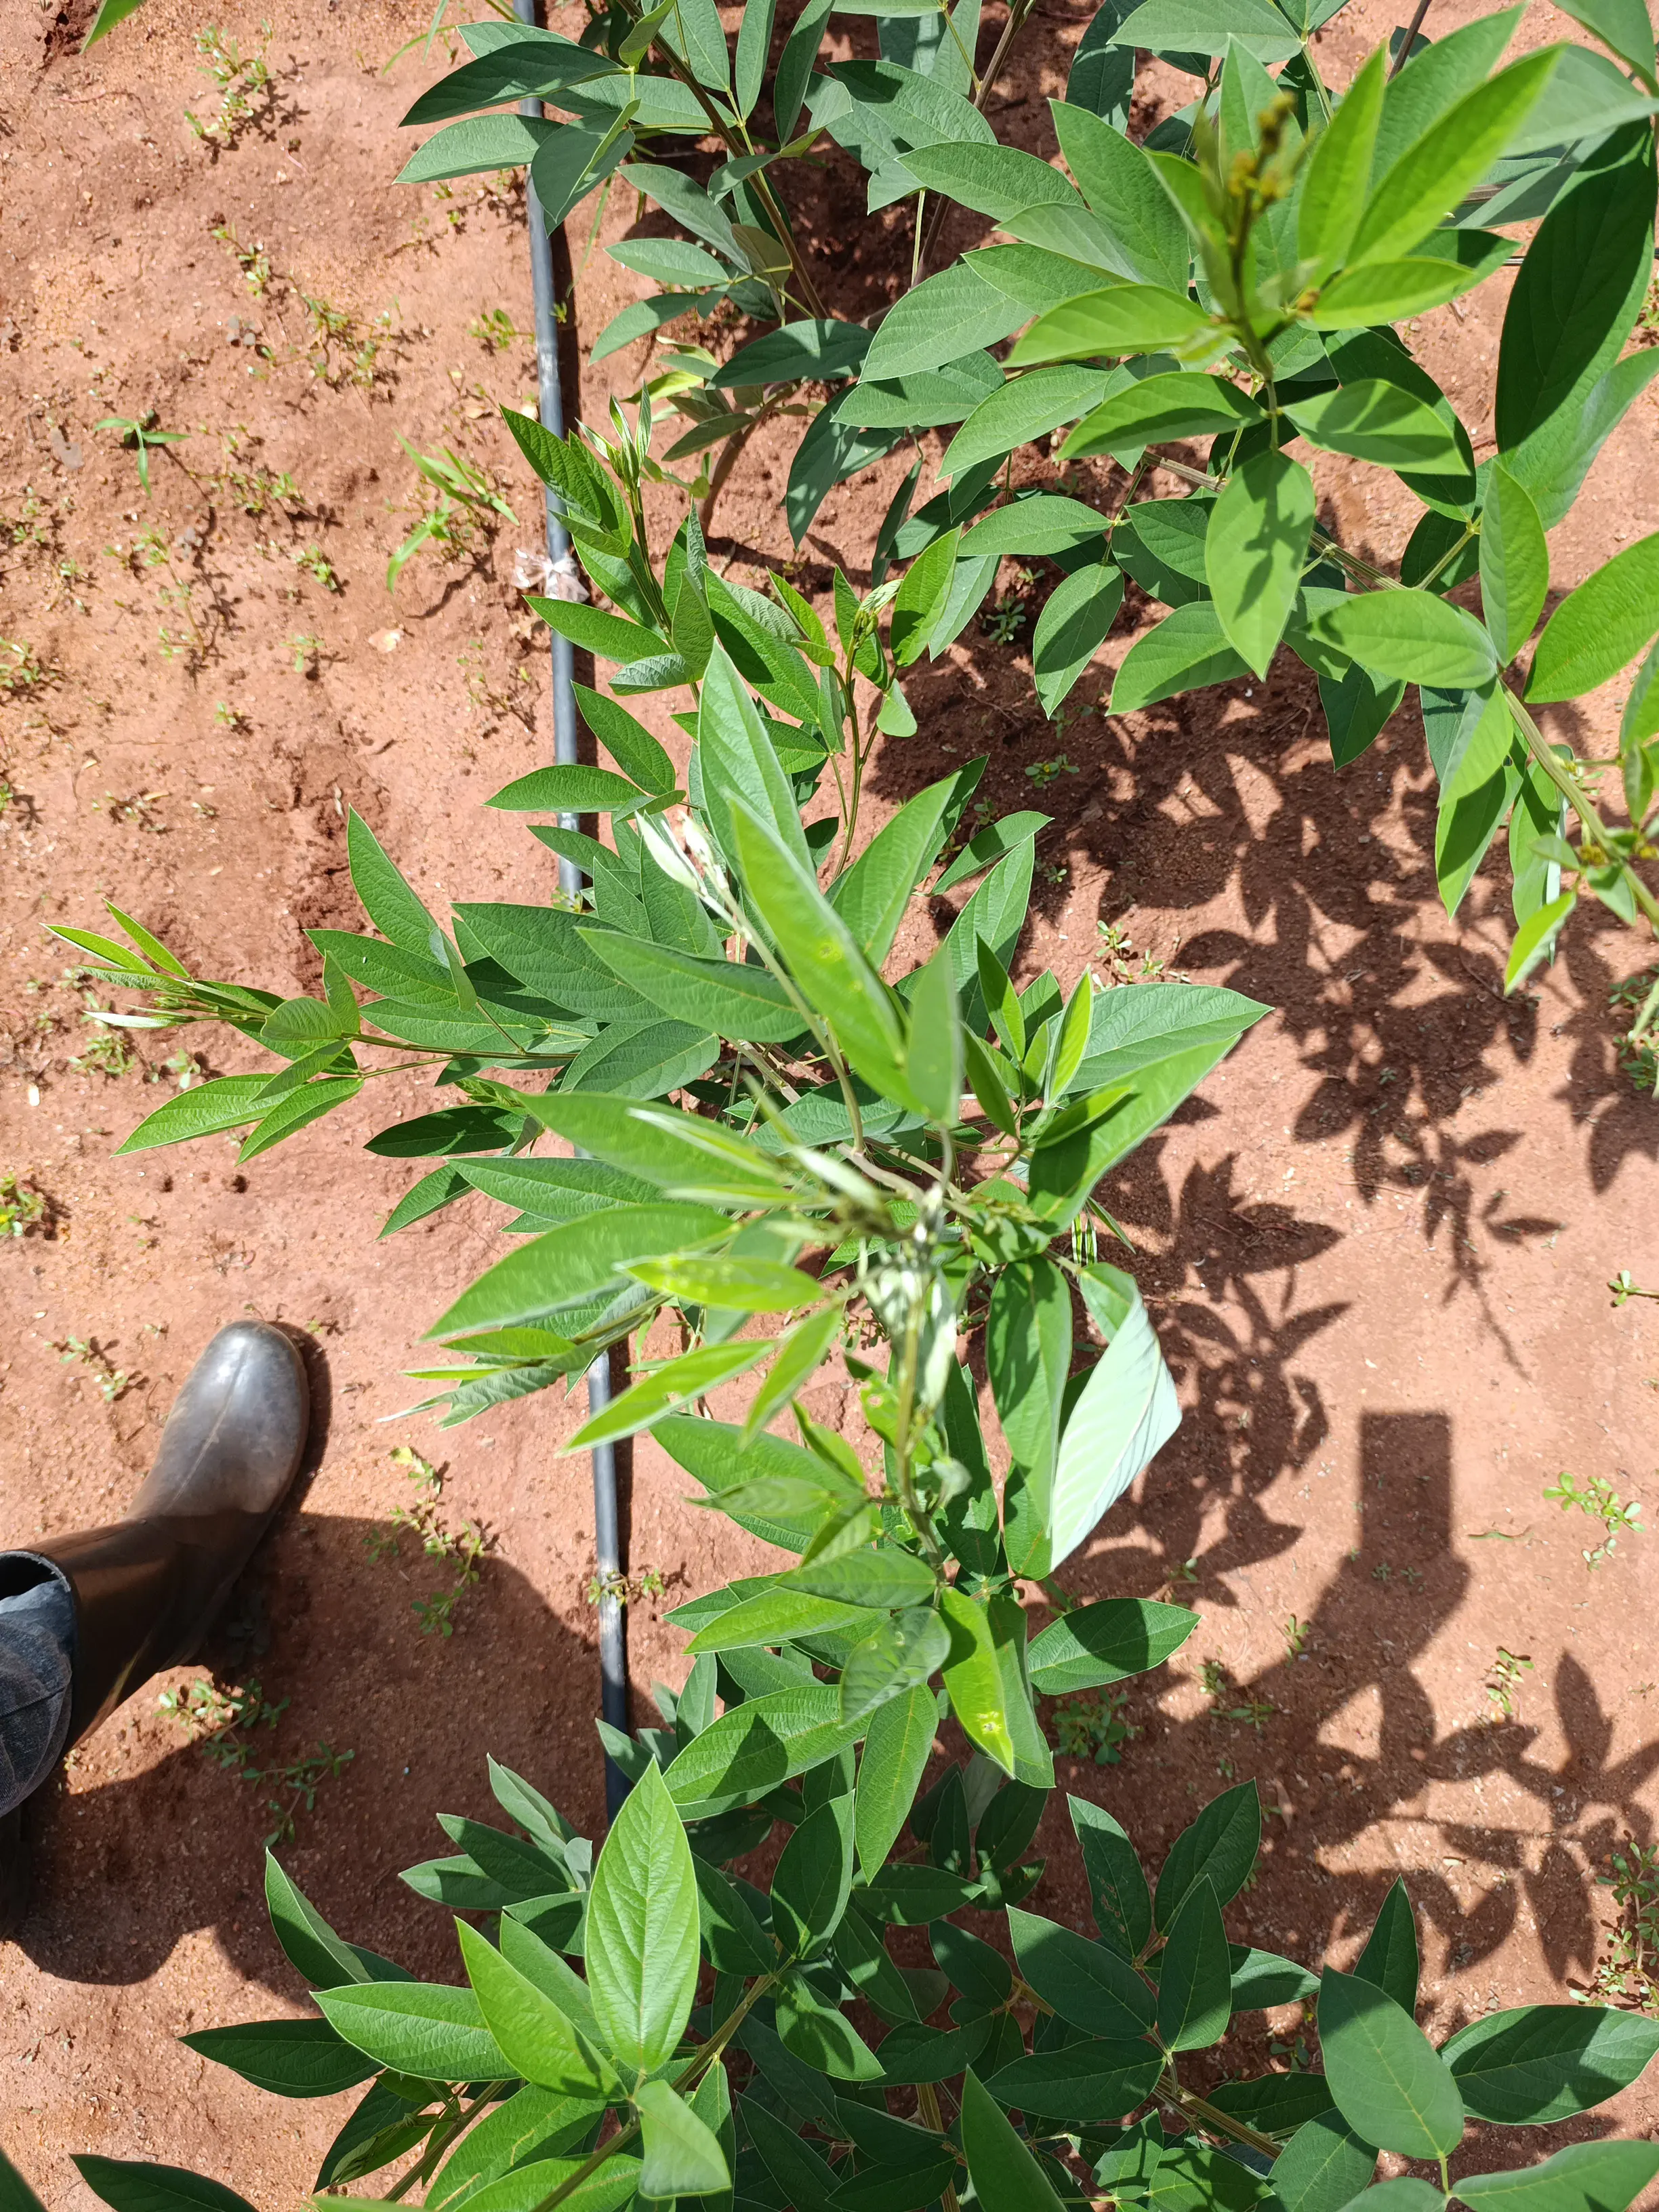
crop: pigeonpea
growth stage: vegetative
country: Kenya
